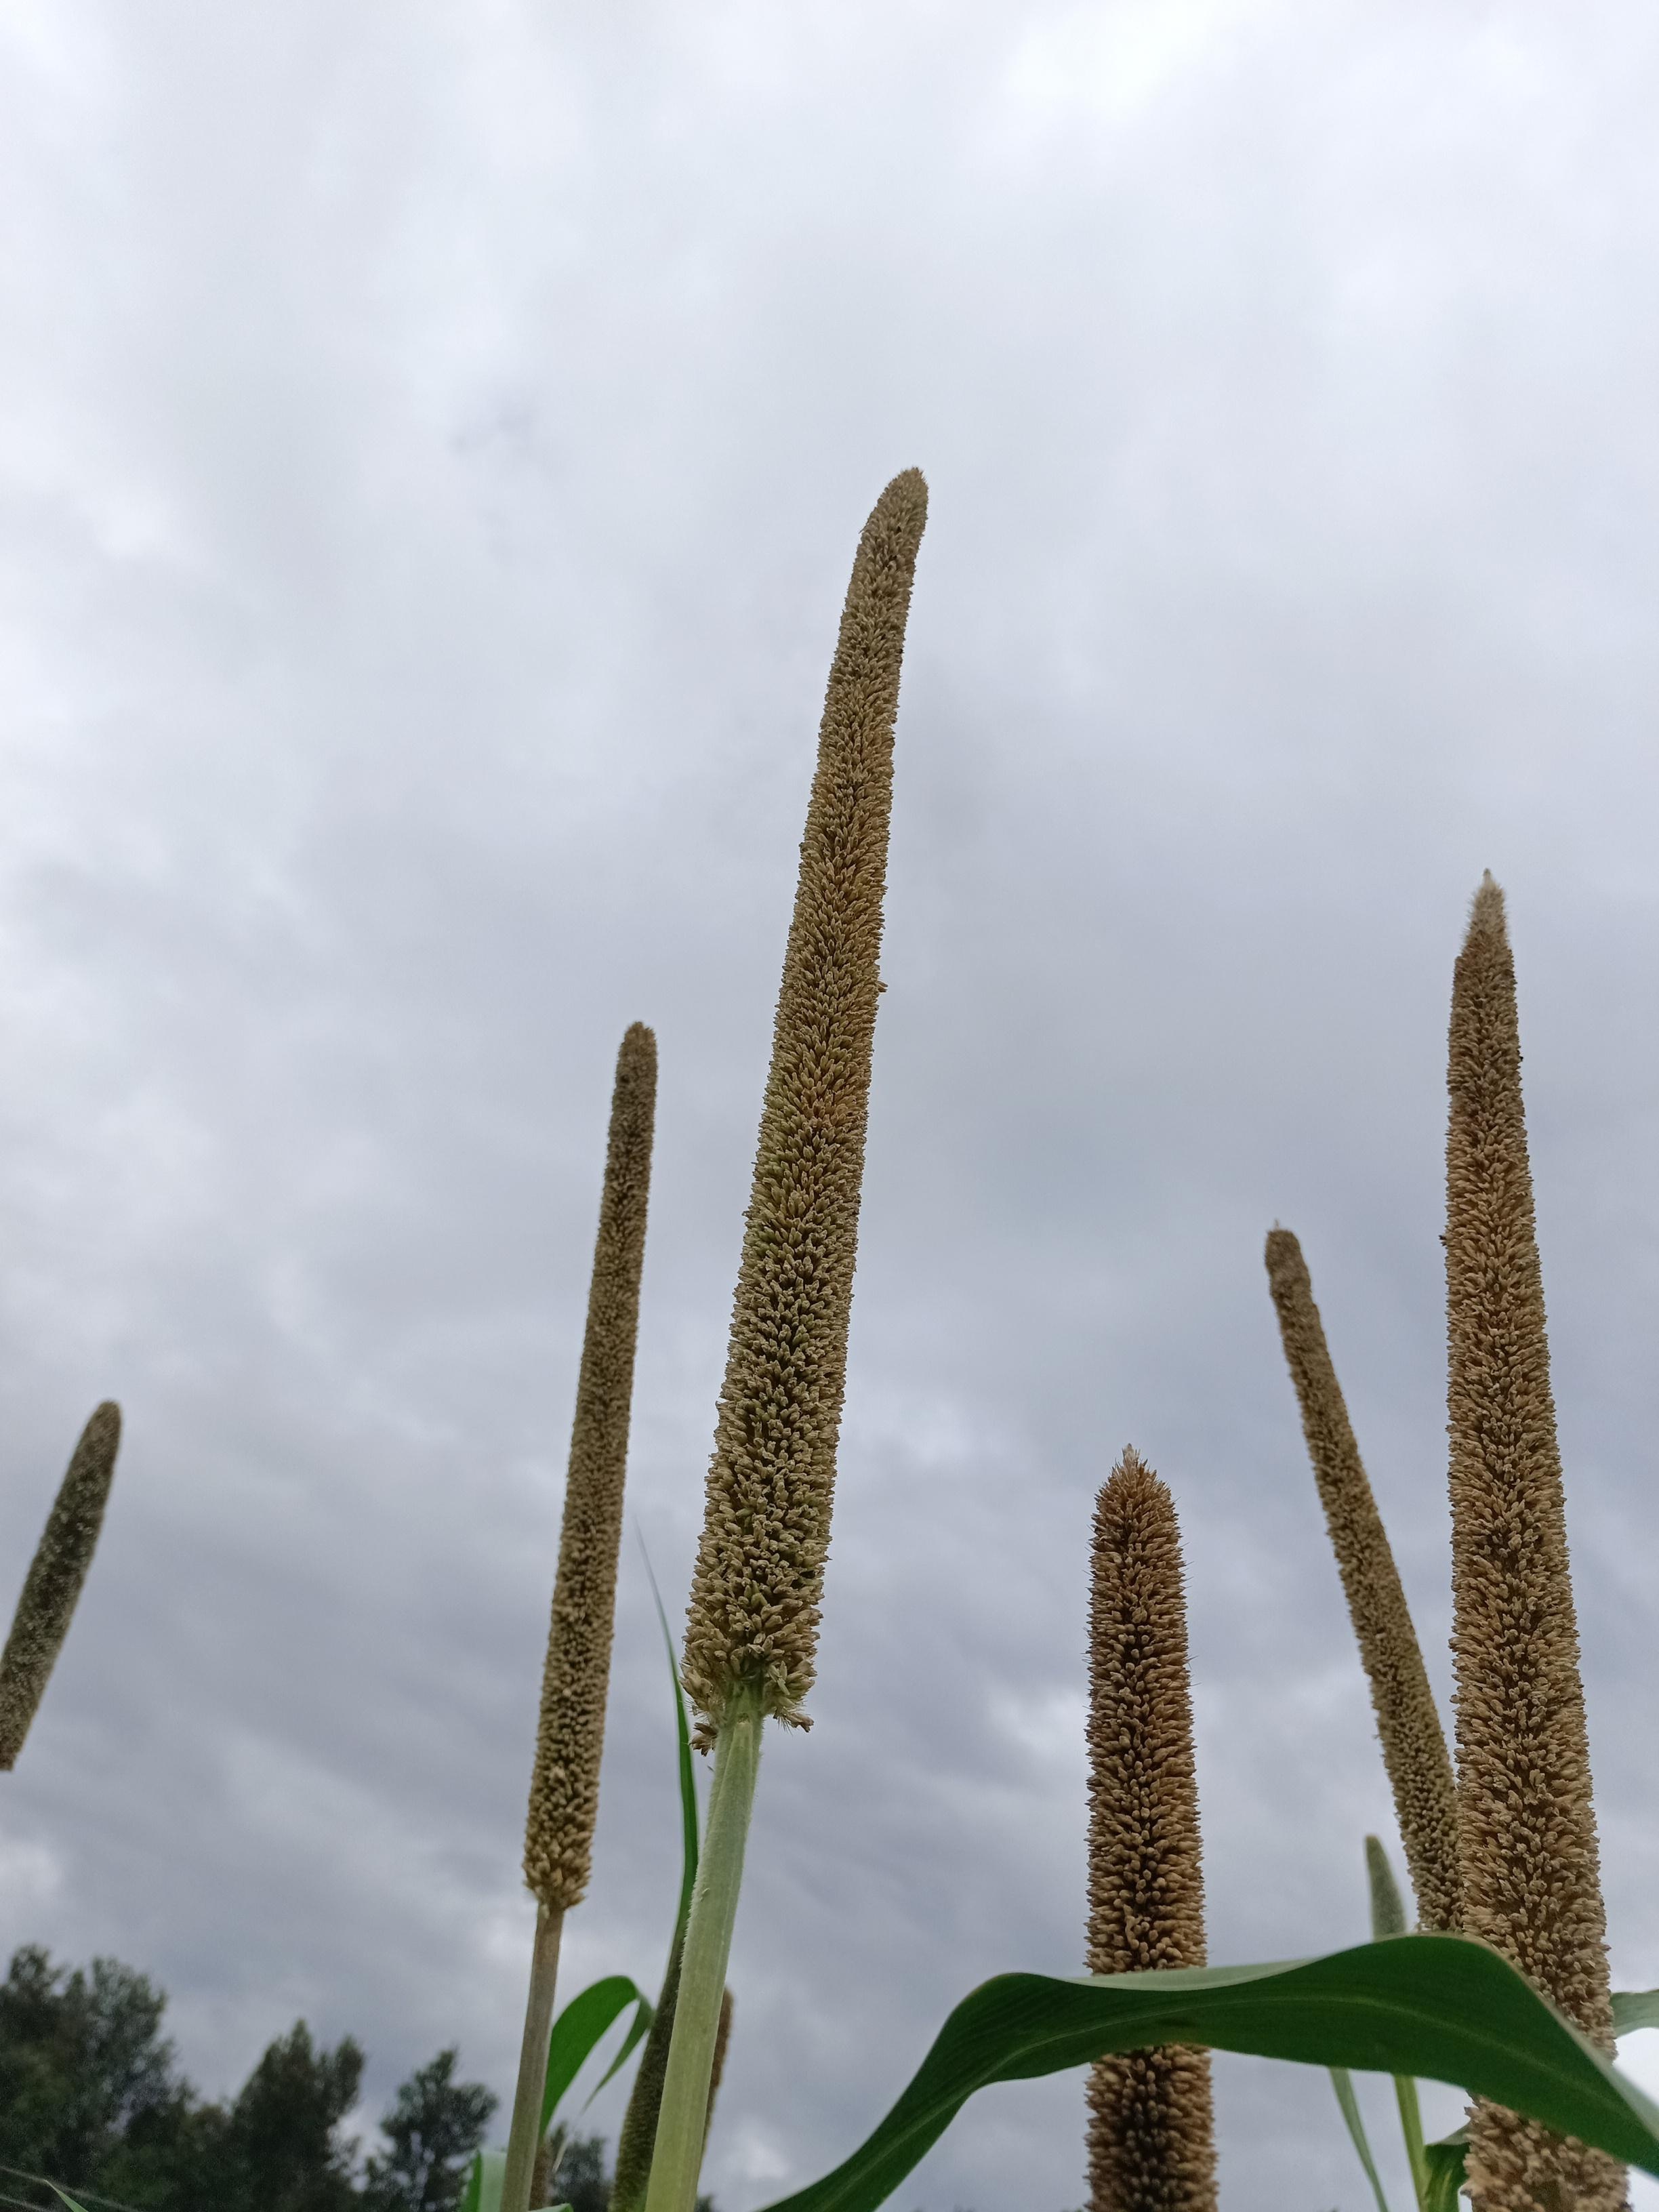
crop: pearl millet
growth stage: heading tuber
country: Tanzania
